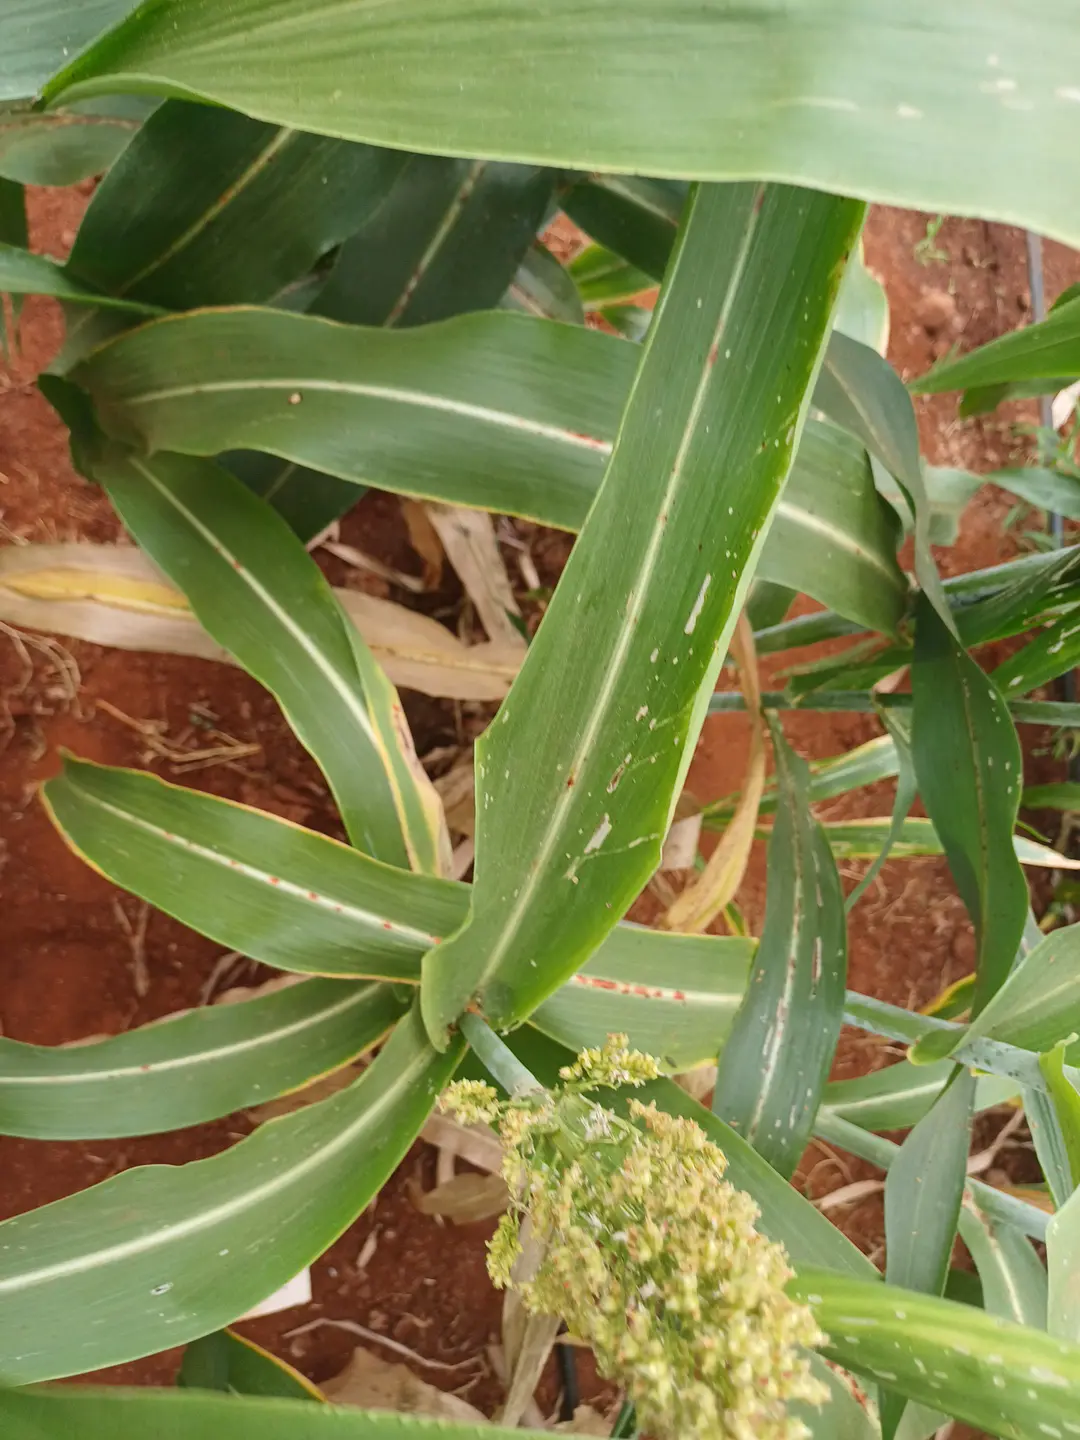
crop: sorghum
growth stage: filling grain
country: Kenya
